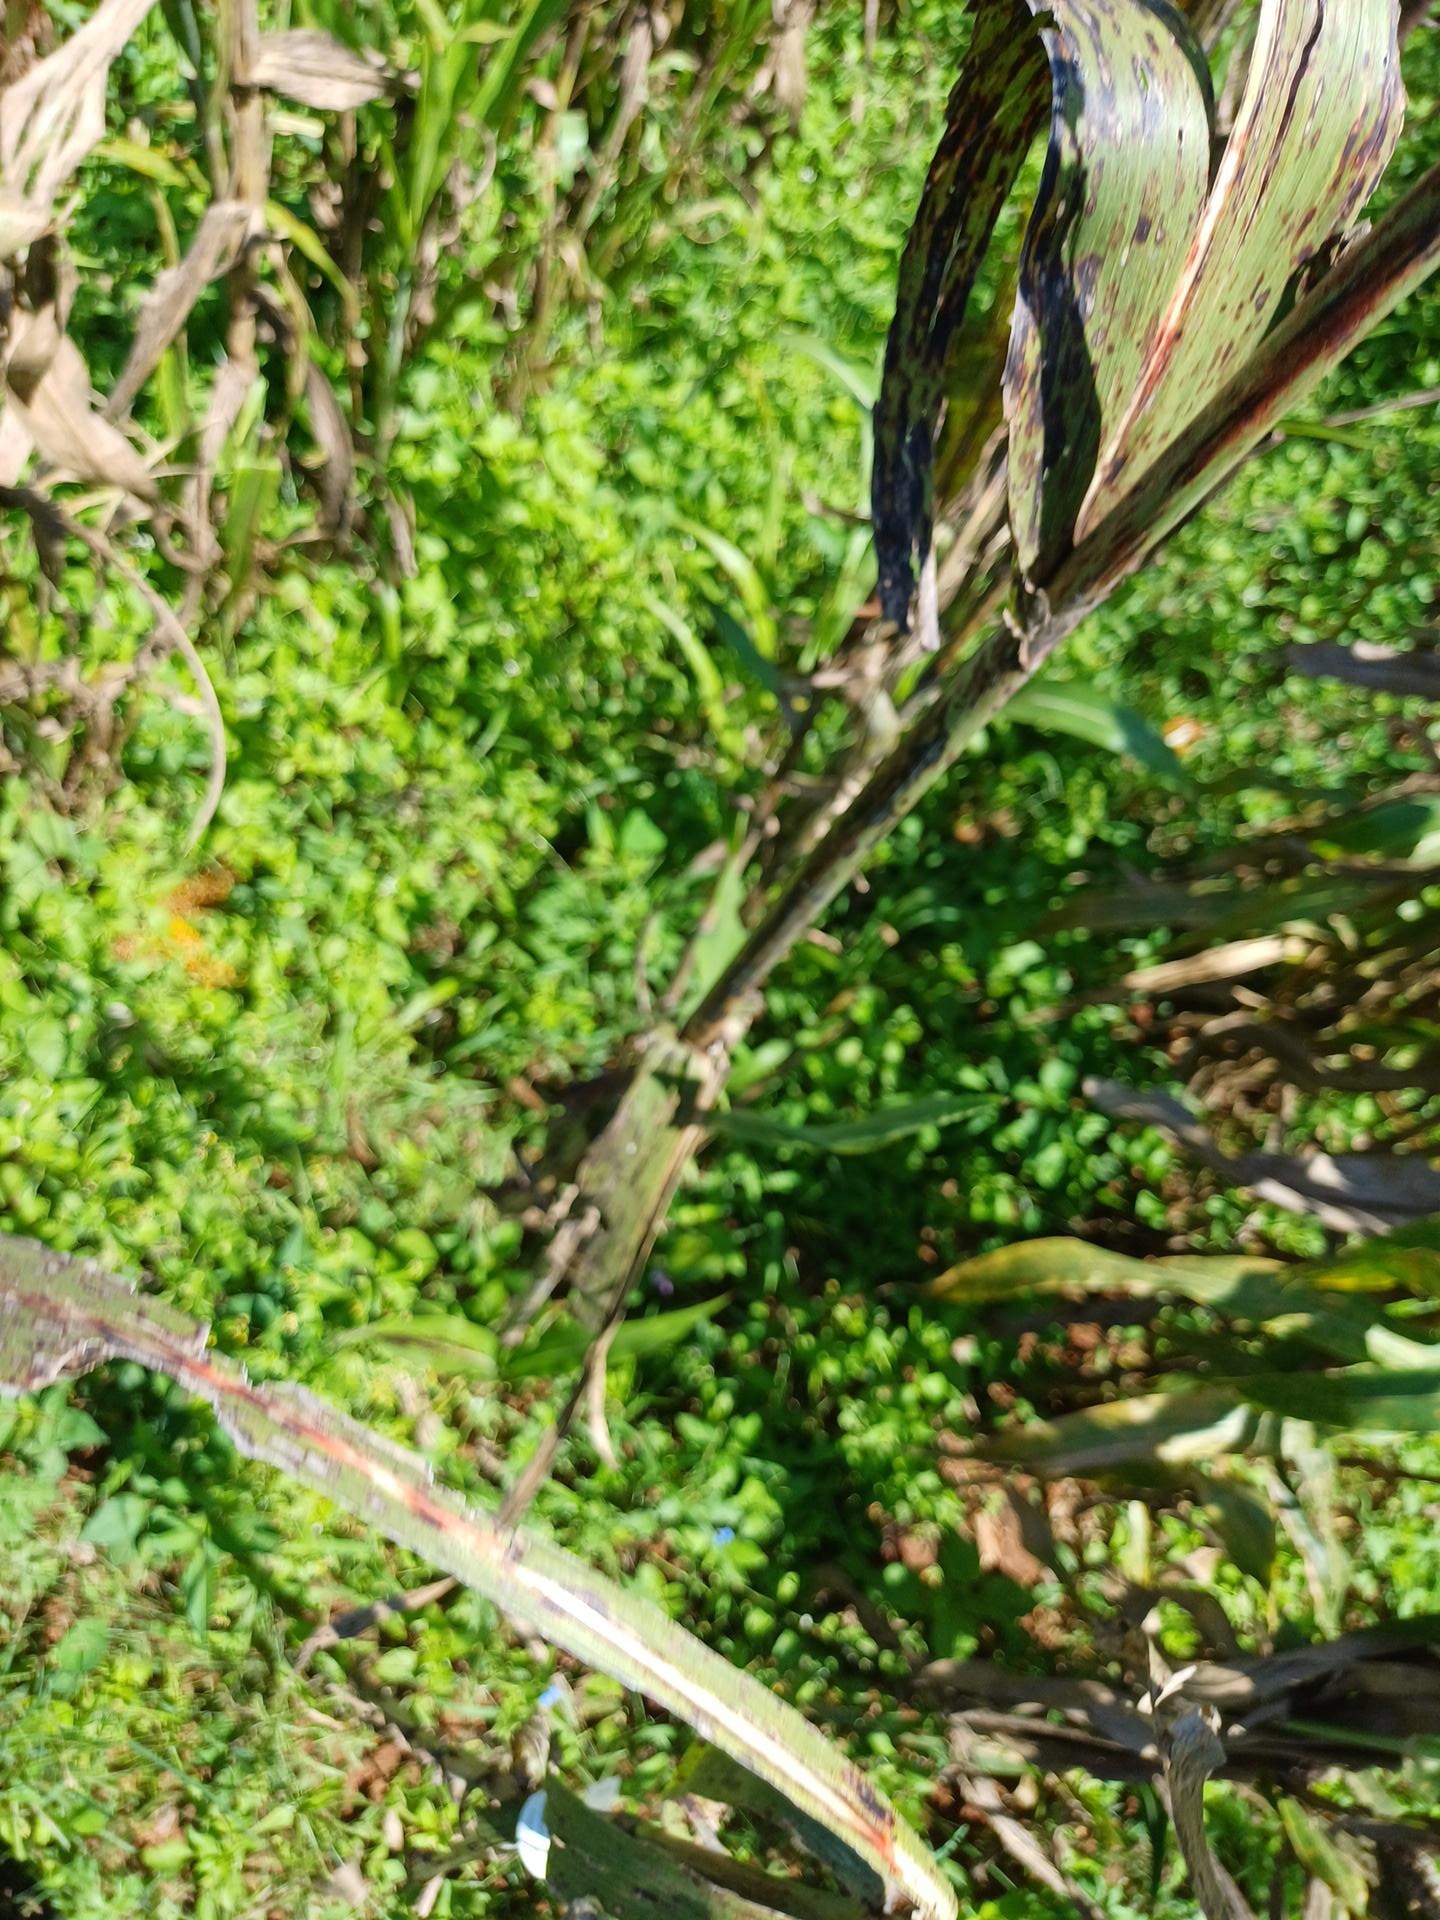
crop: sorghum
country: Kenya
